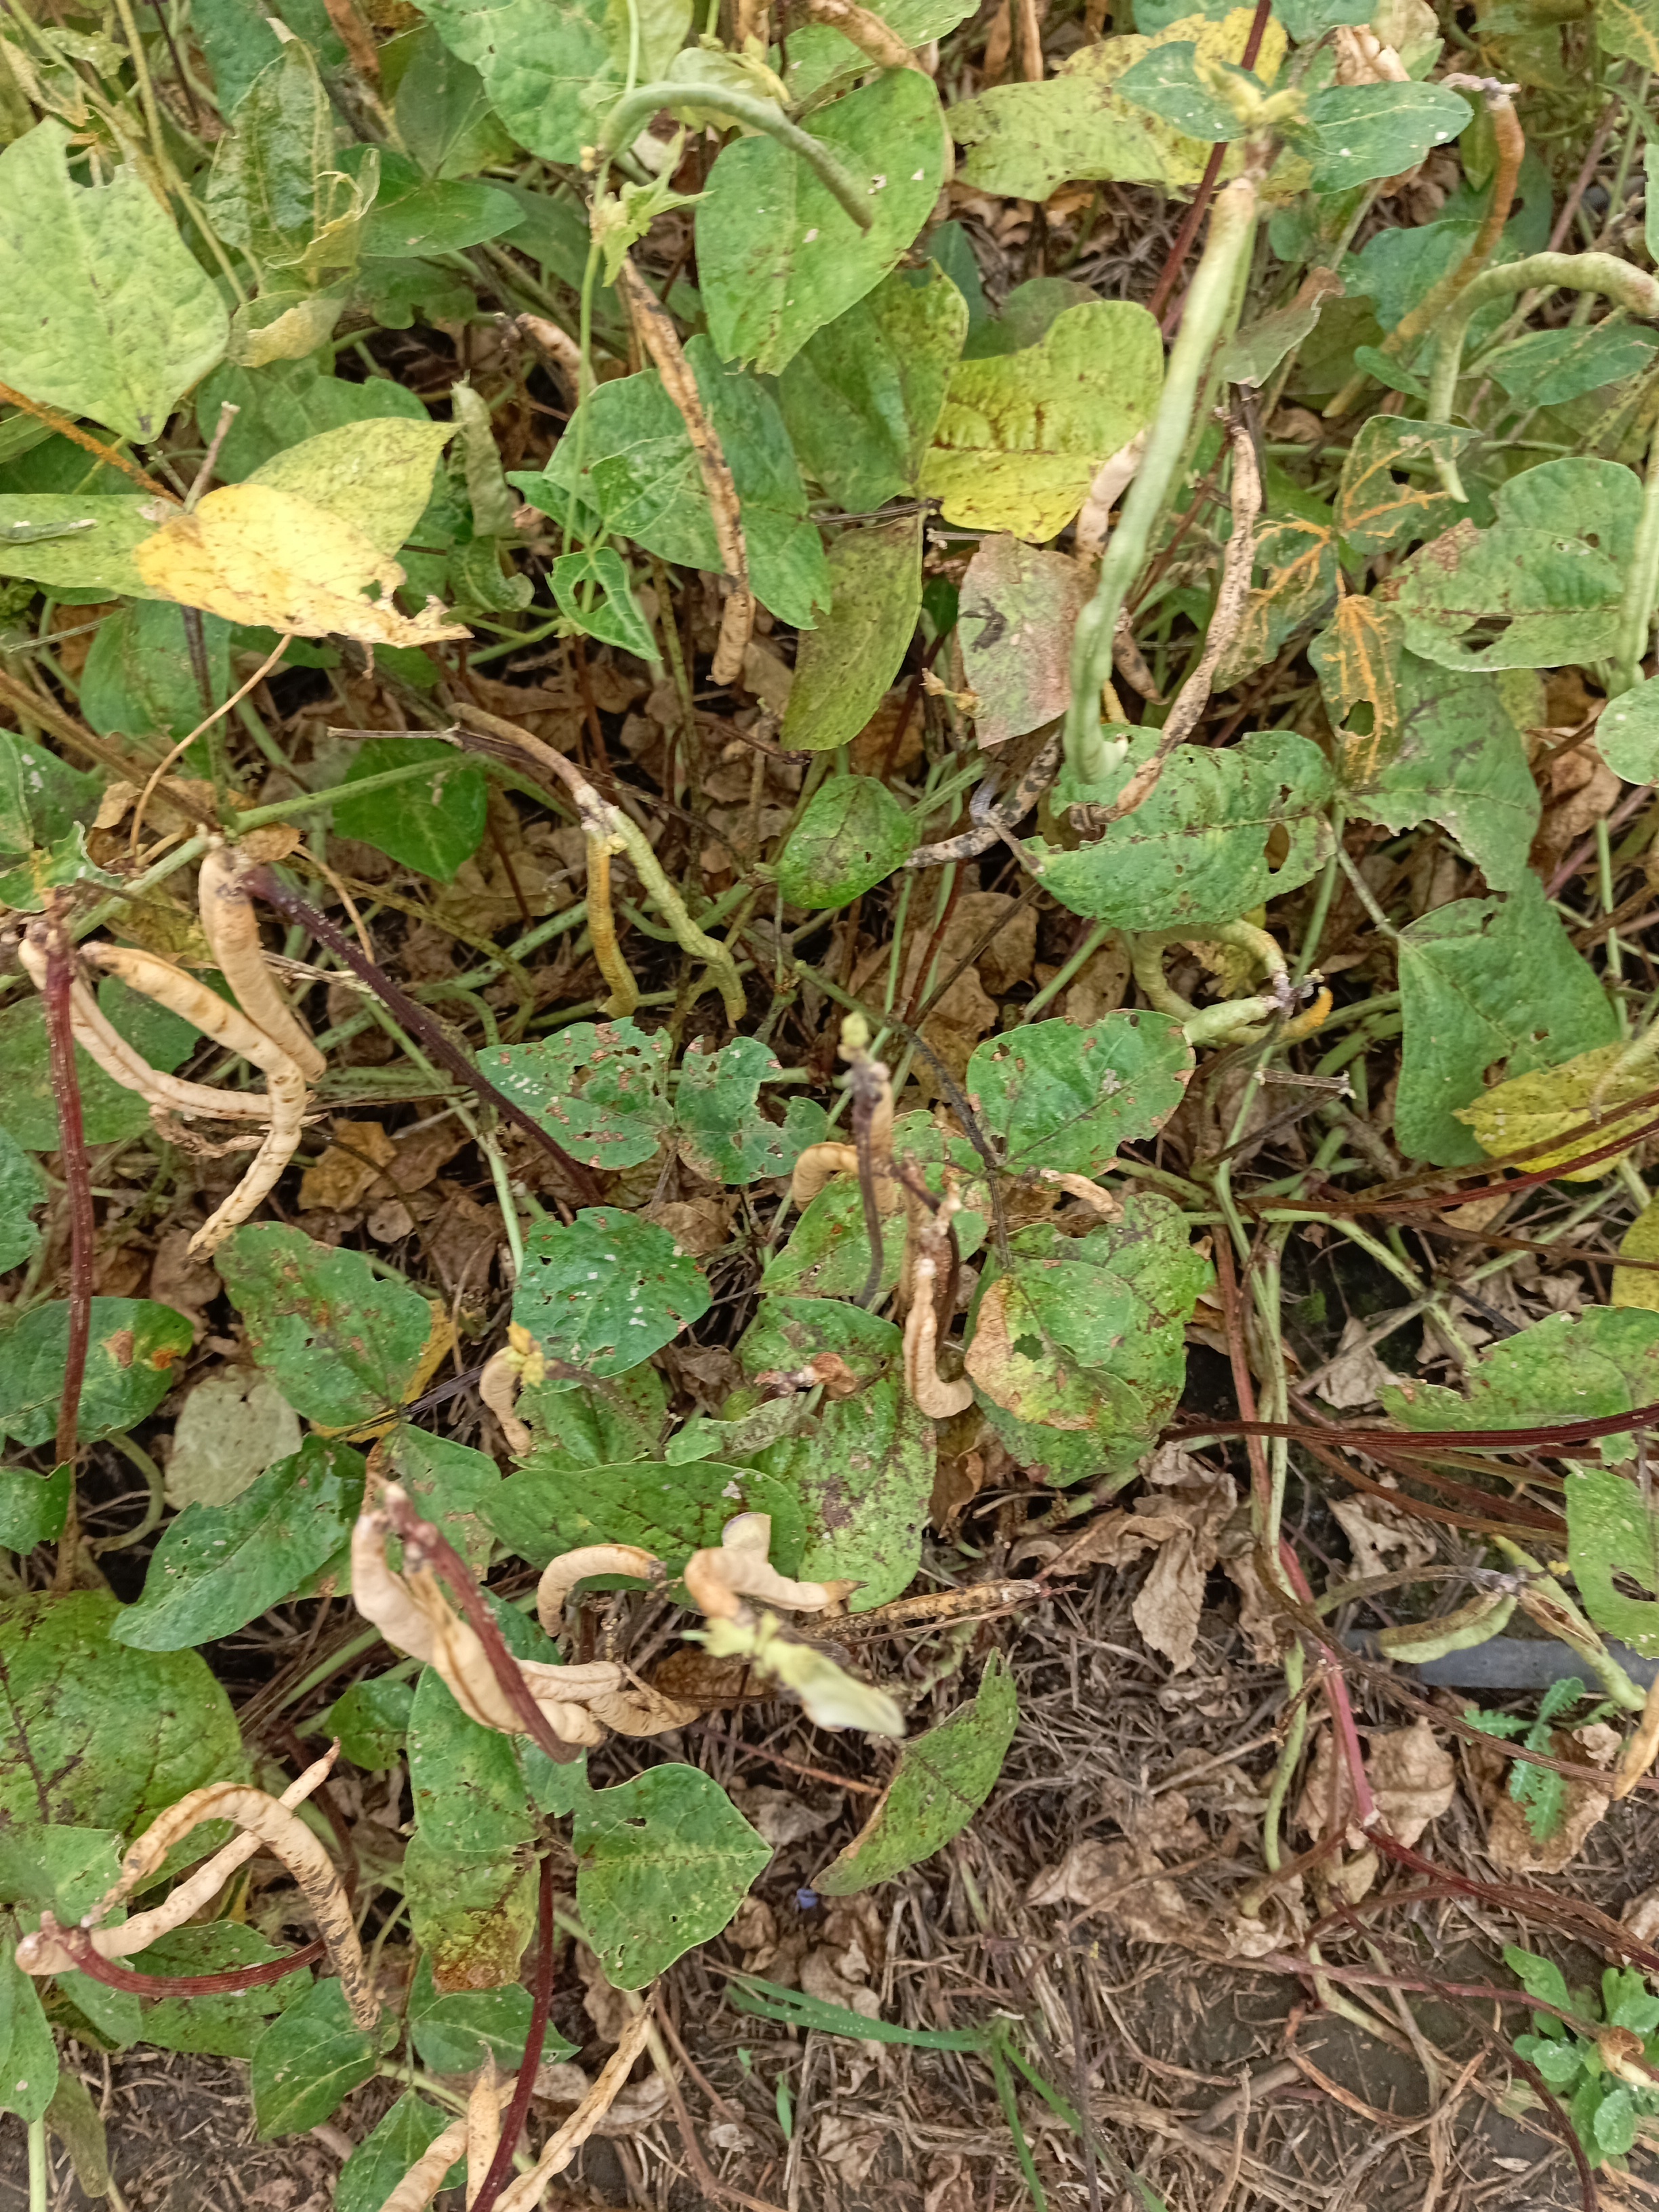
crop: cowpea
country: Tanzania
